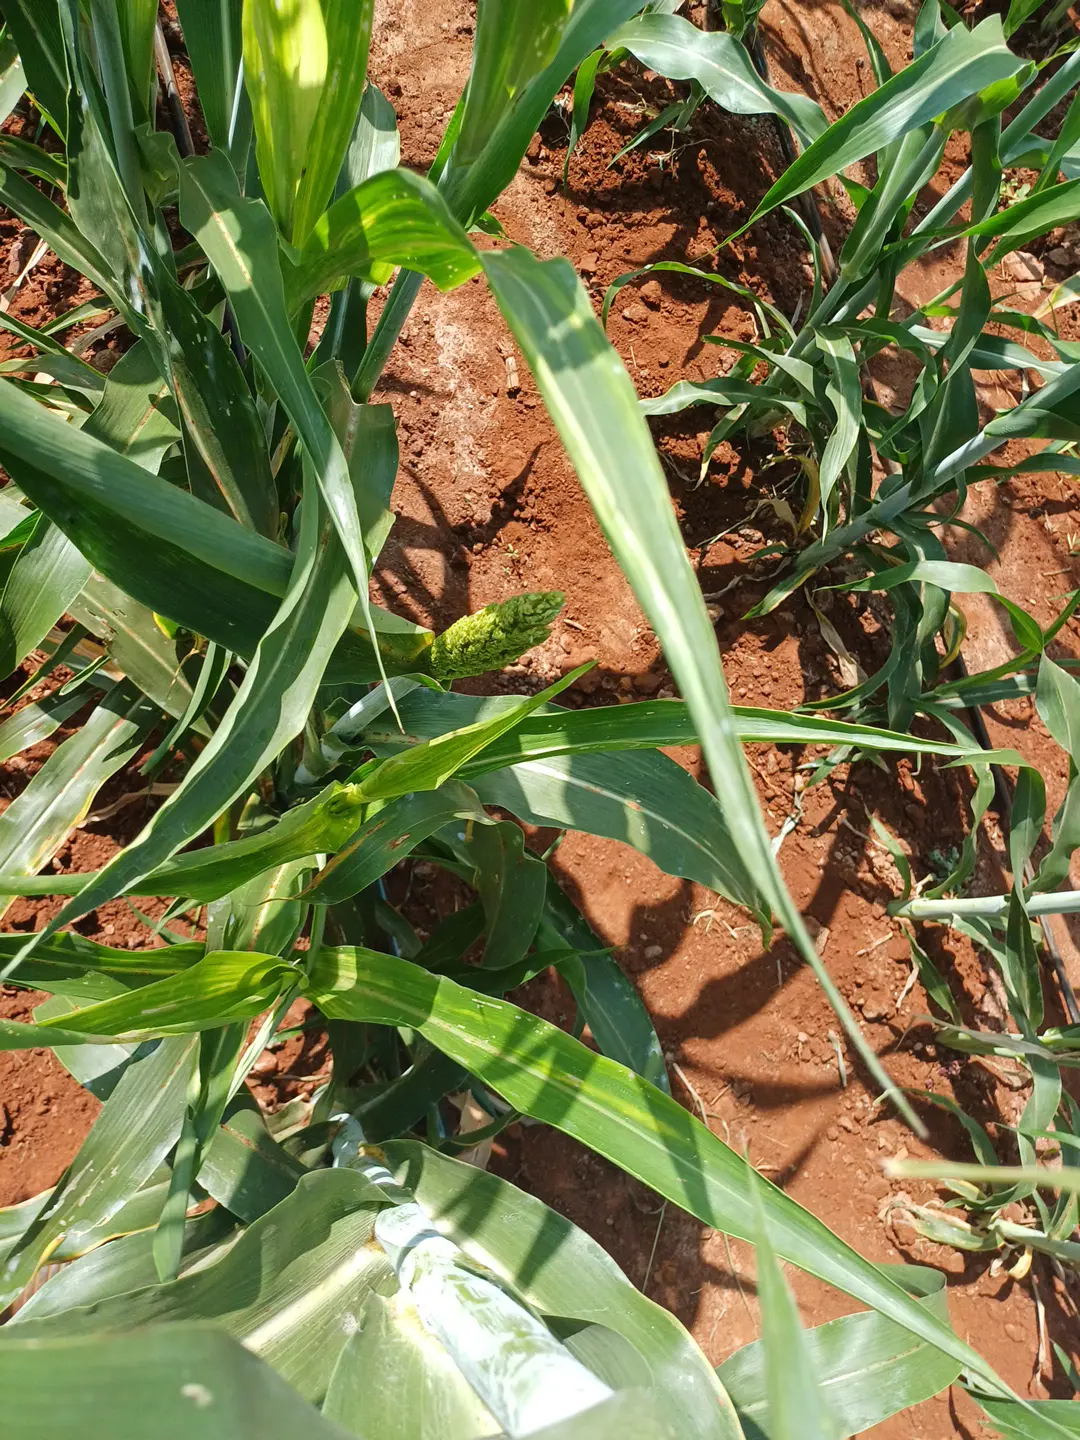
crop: sorghum
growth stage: vegetative
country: Kenya
